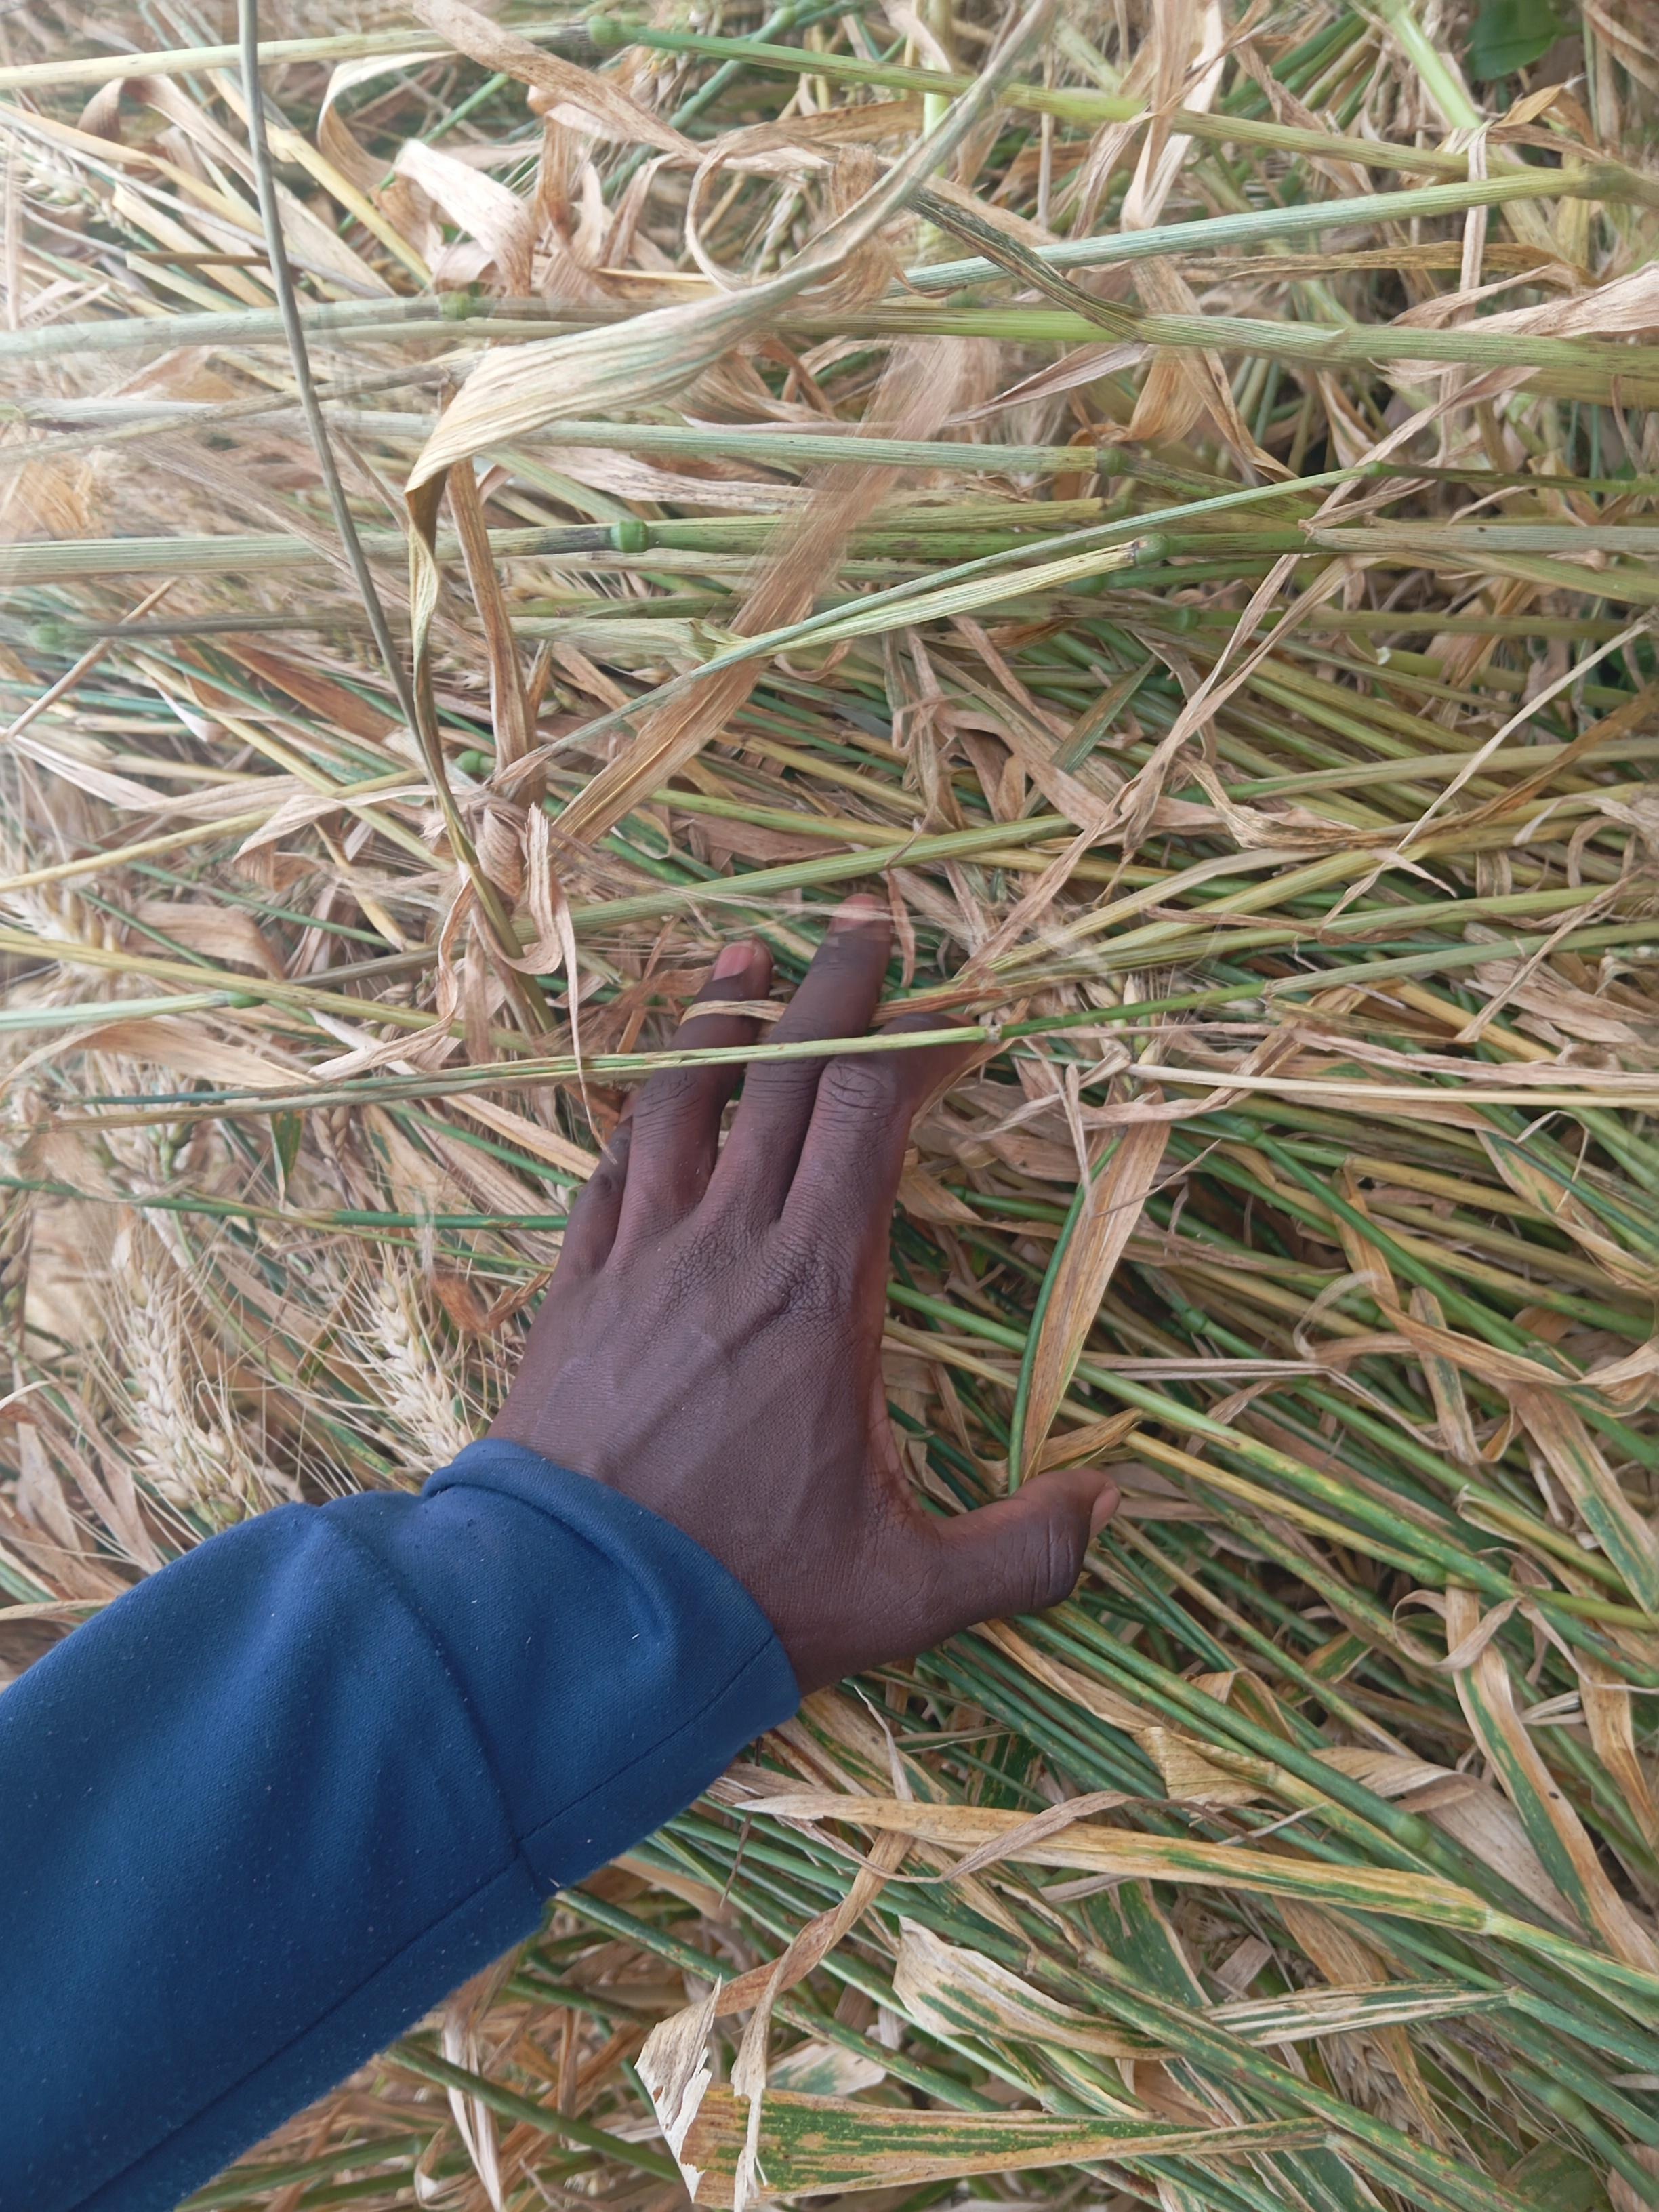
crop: wheat
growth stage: maturity
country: Kenya
